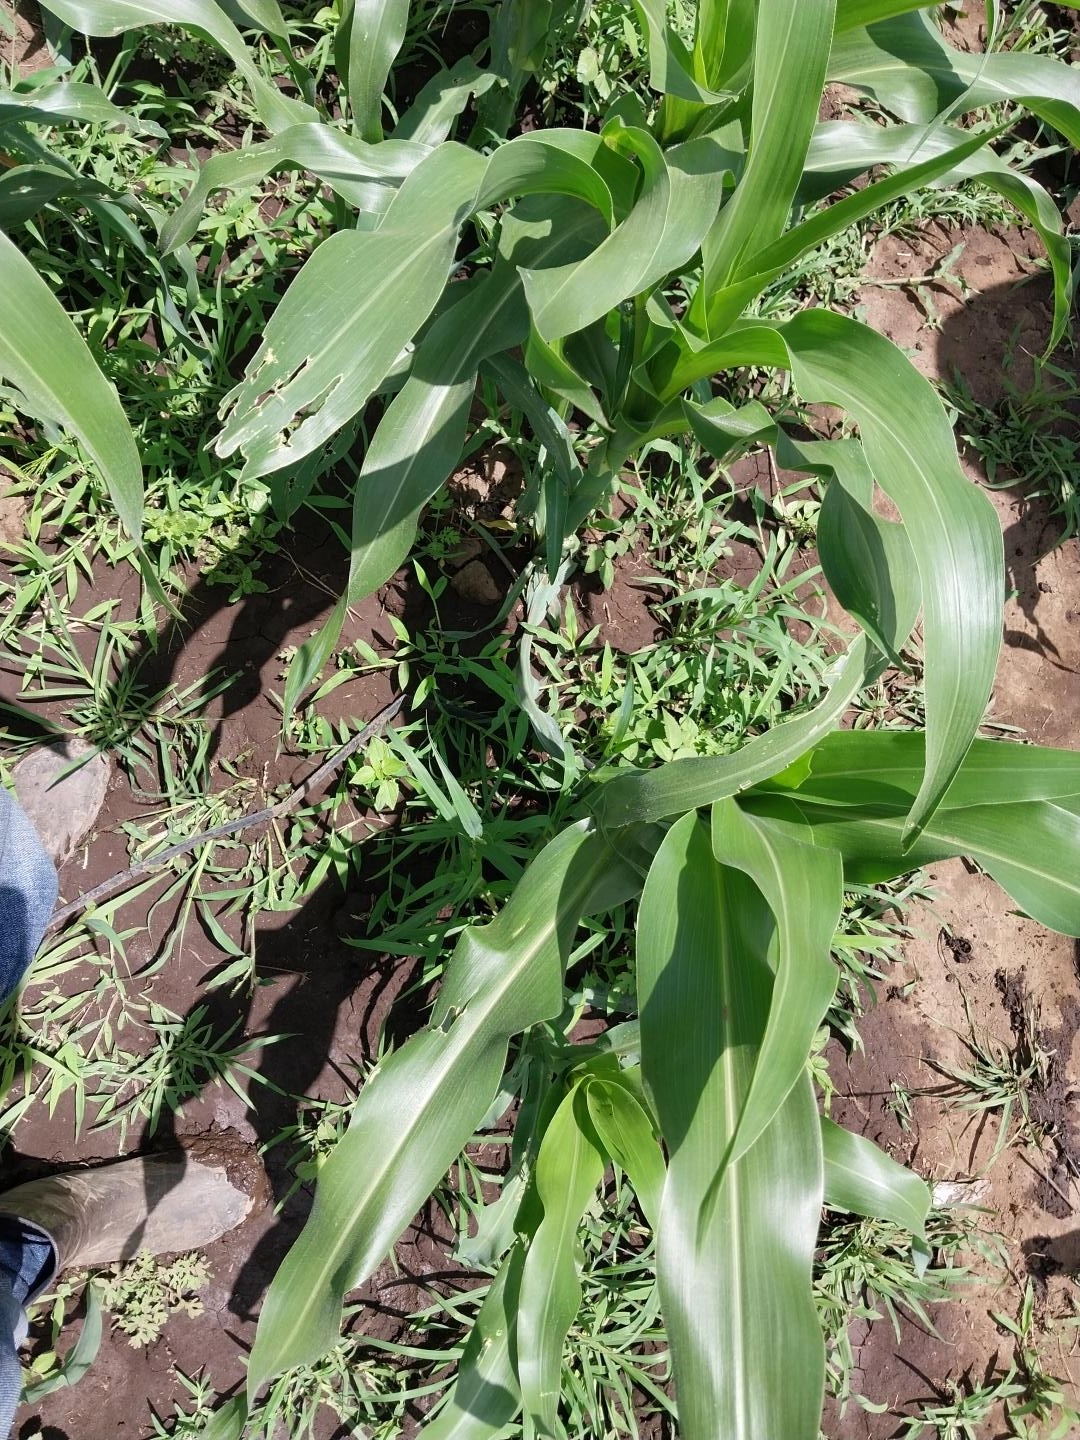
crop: maize
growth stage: vegetative
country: Tanzania
